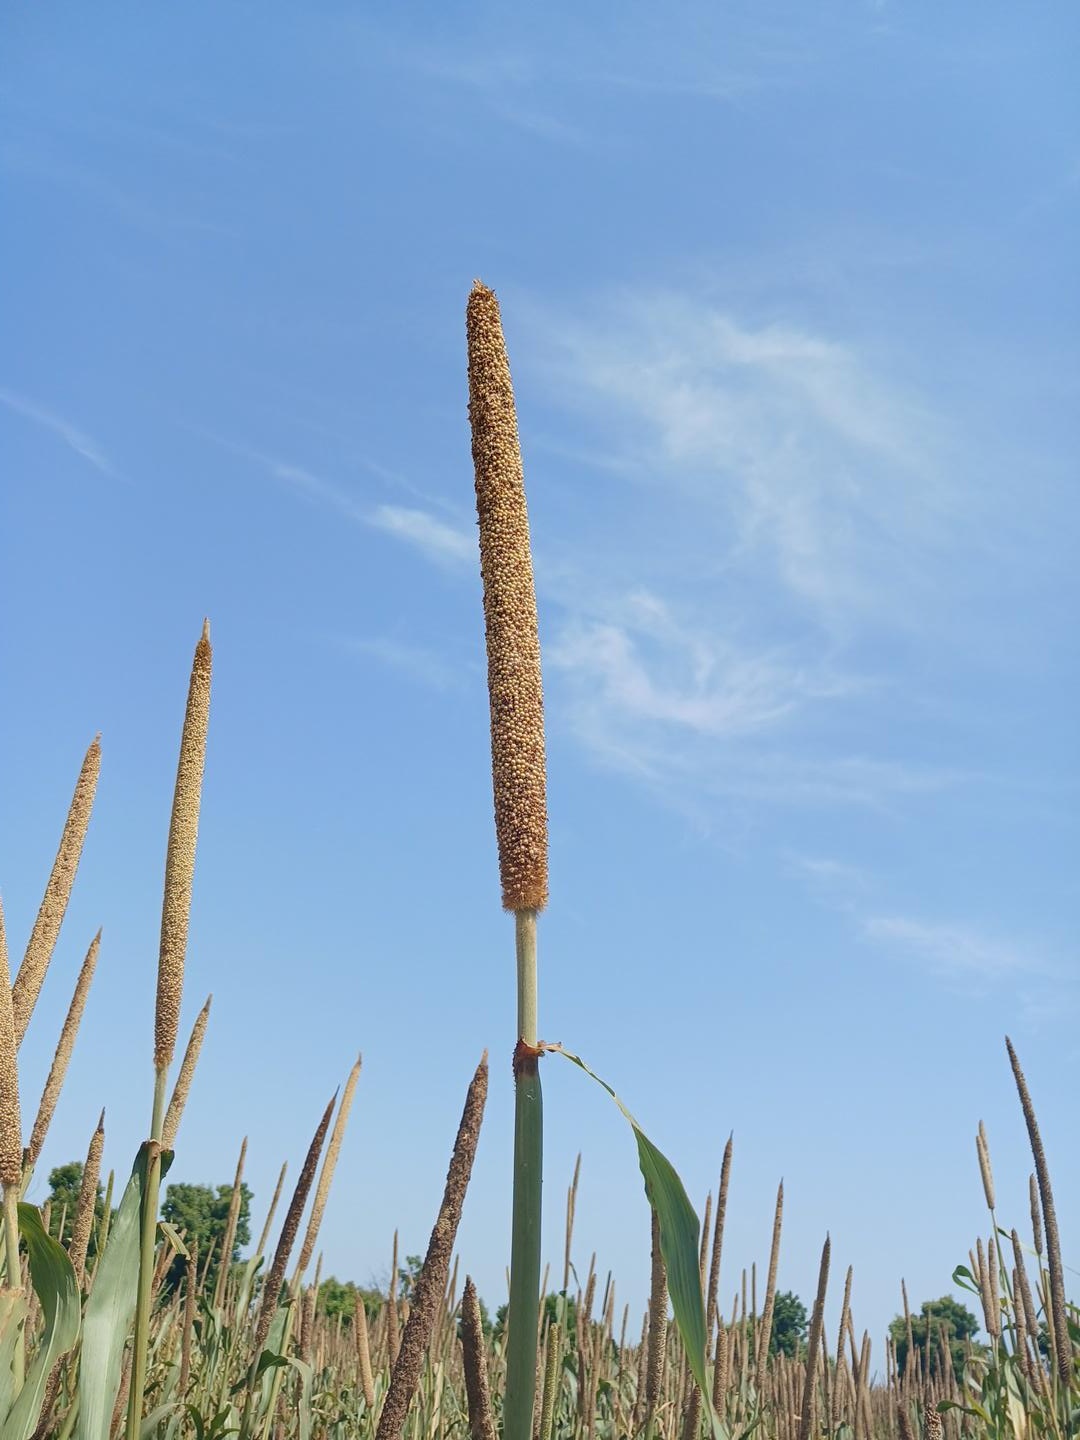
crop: pearl millet
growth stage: maturity
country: Senegal
